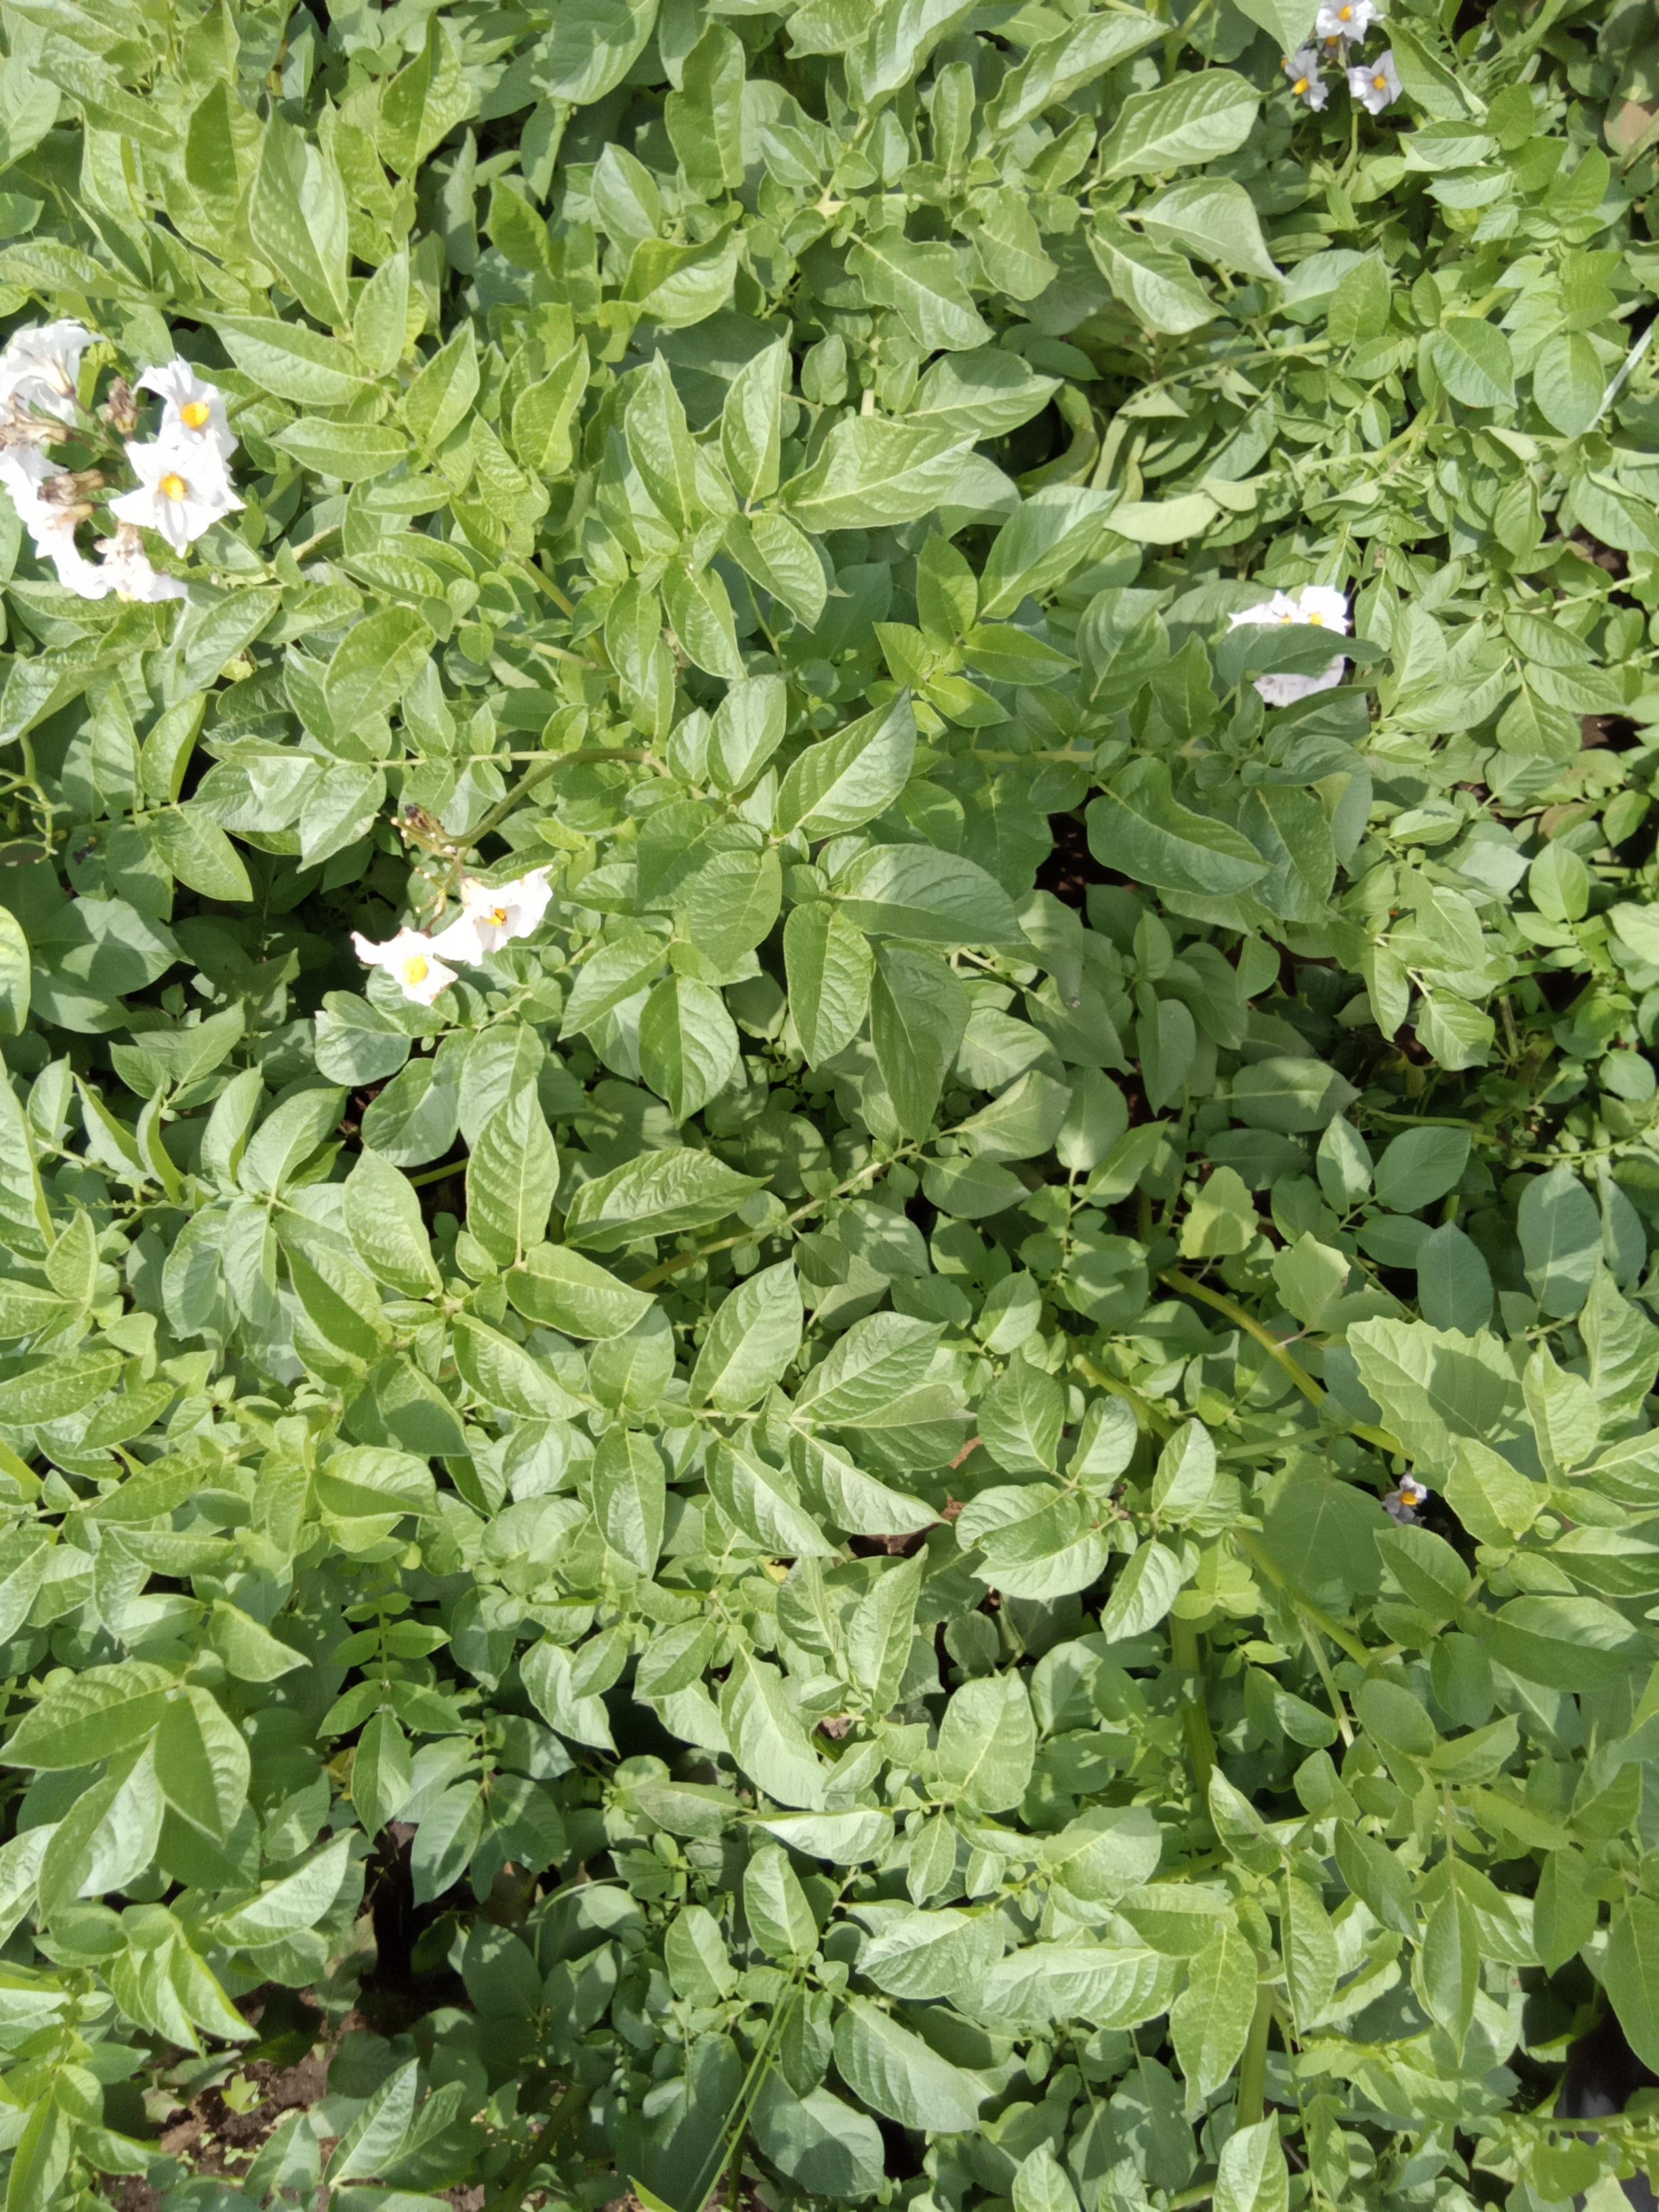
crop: potato
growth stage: flowering
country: Kenya
